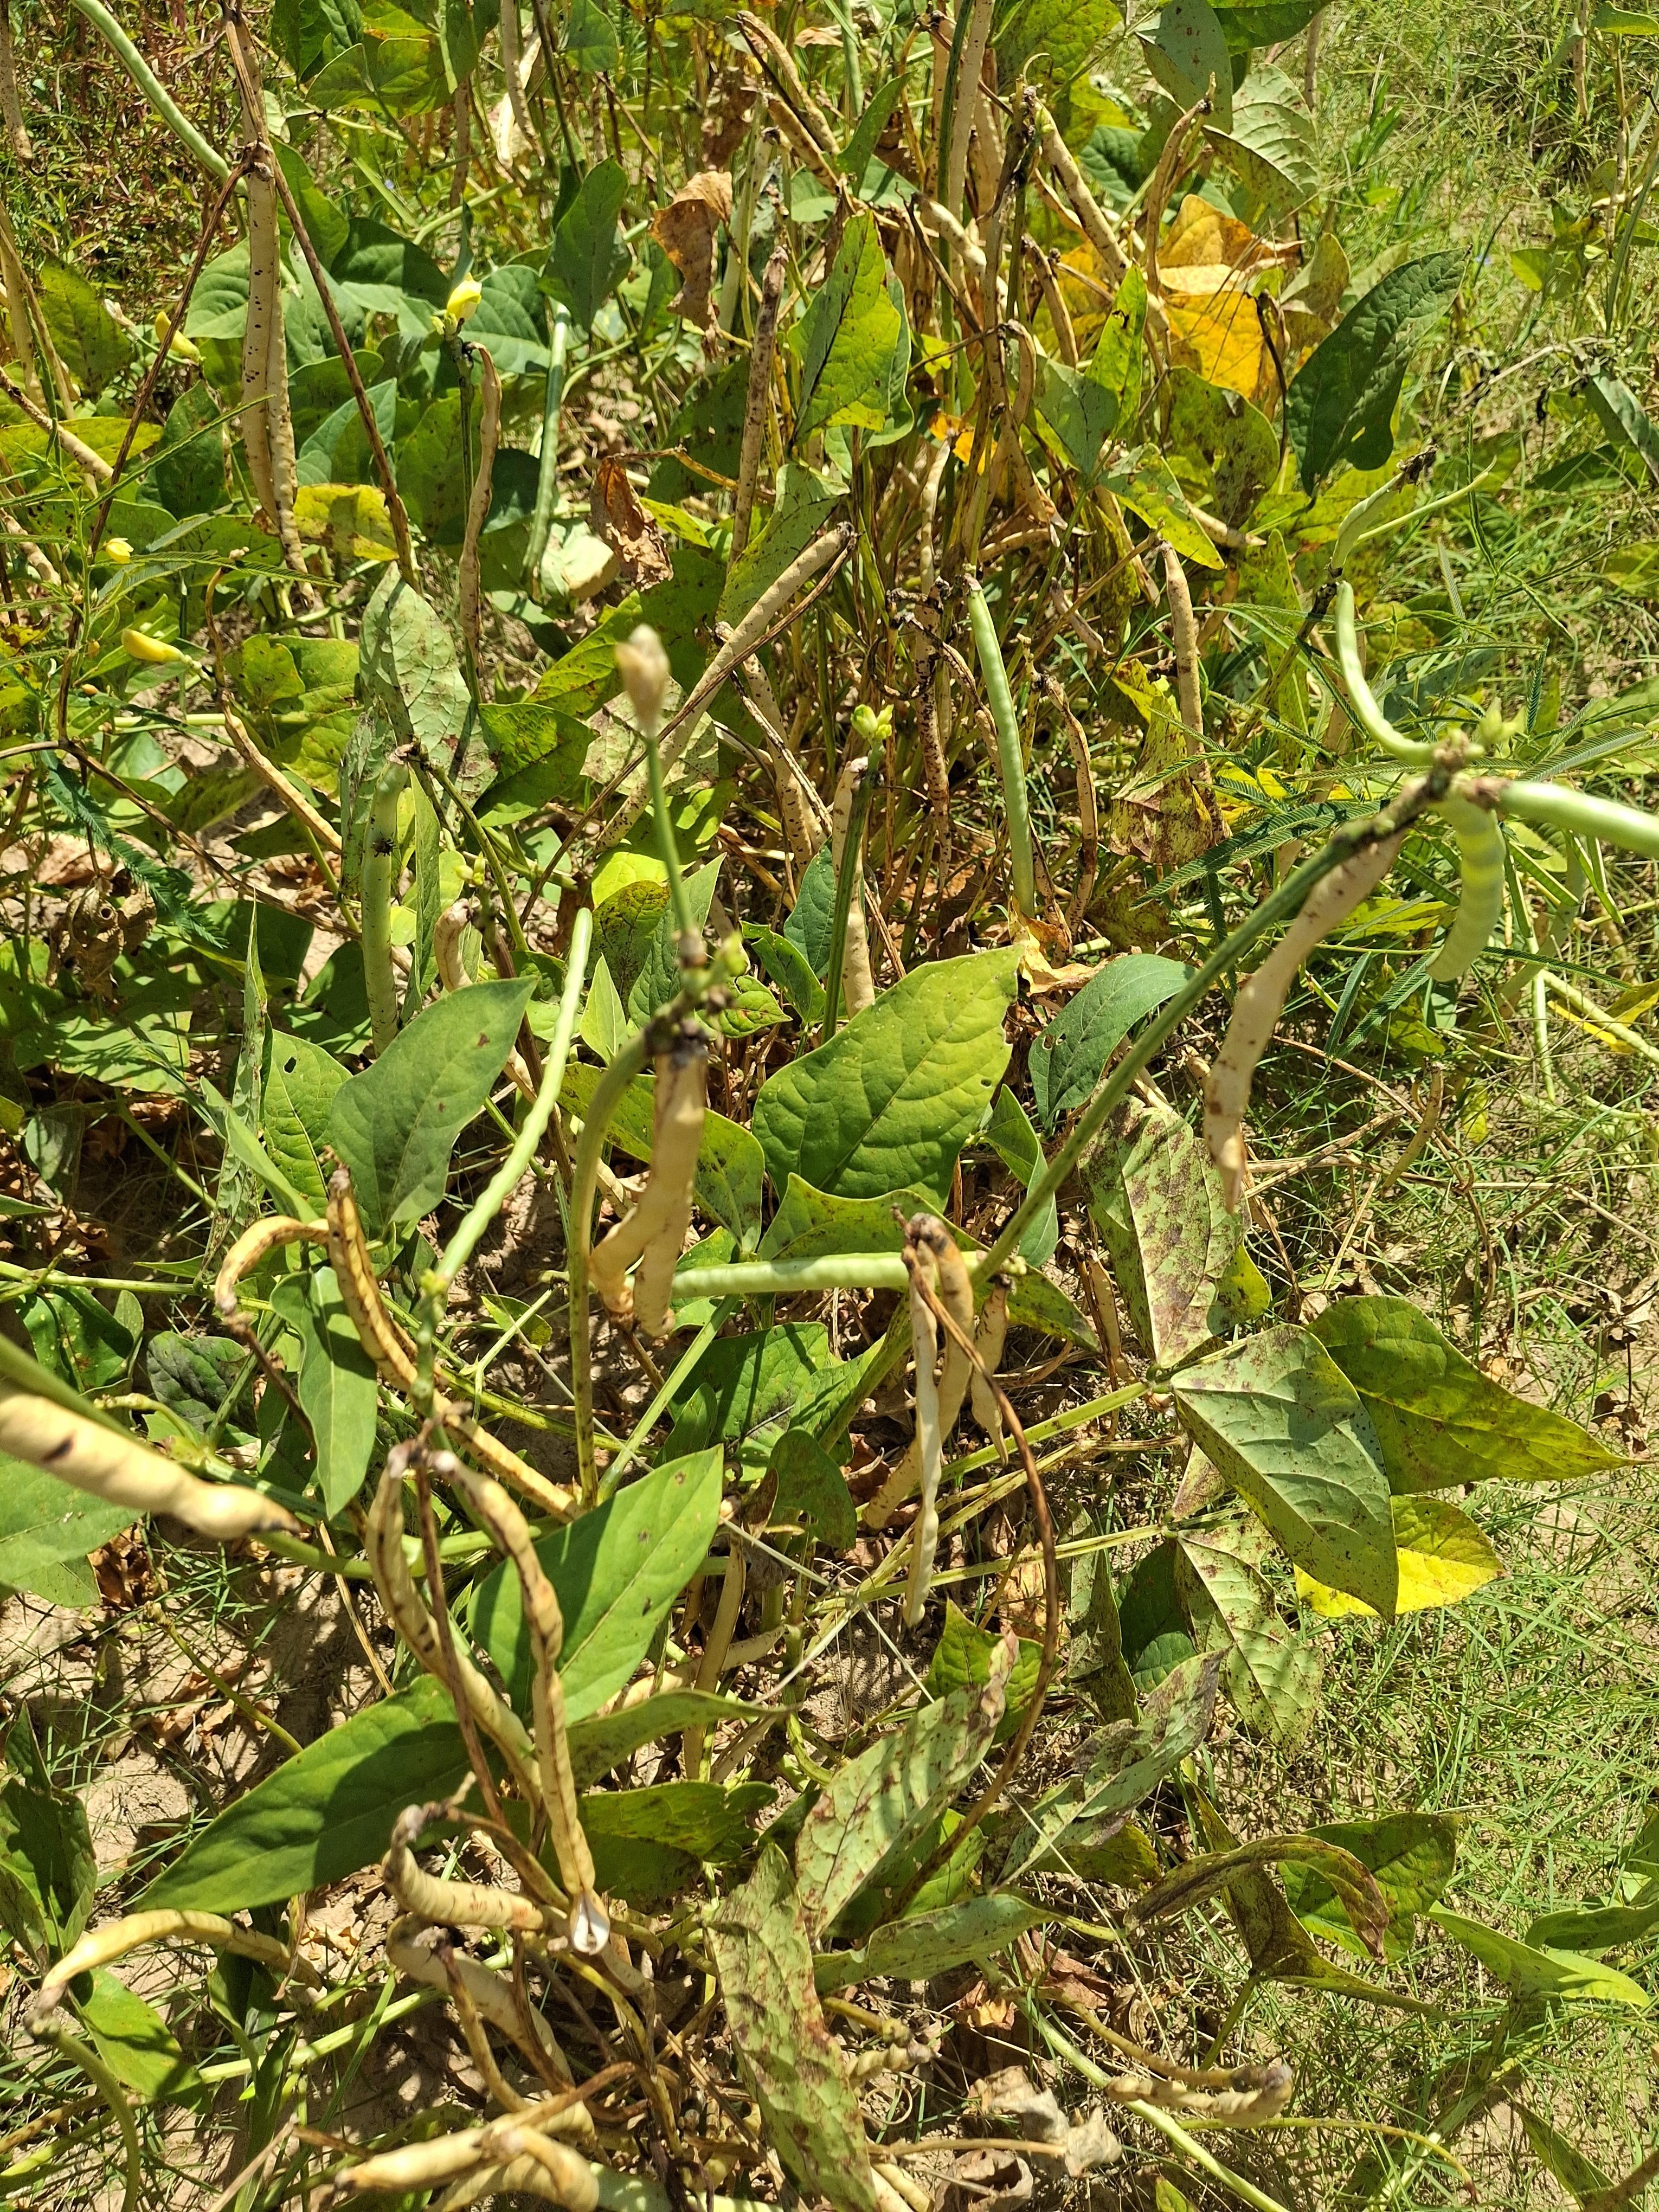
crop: cowpea
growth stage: maturity
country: Nigeria
